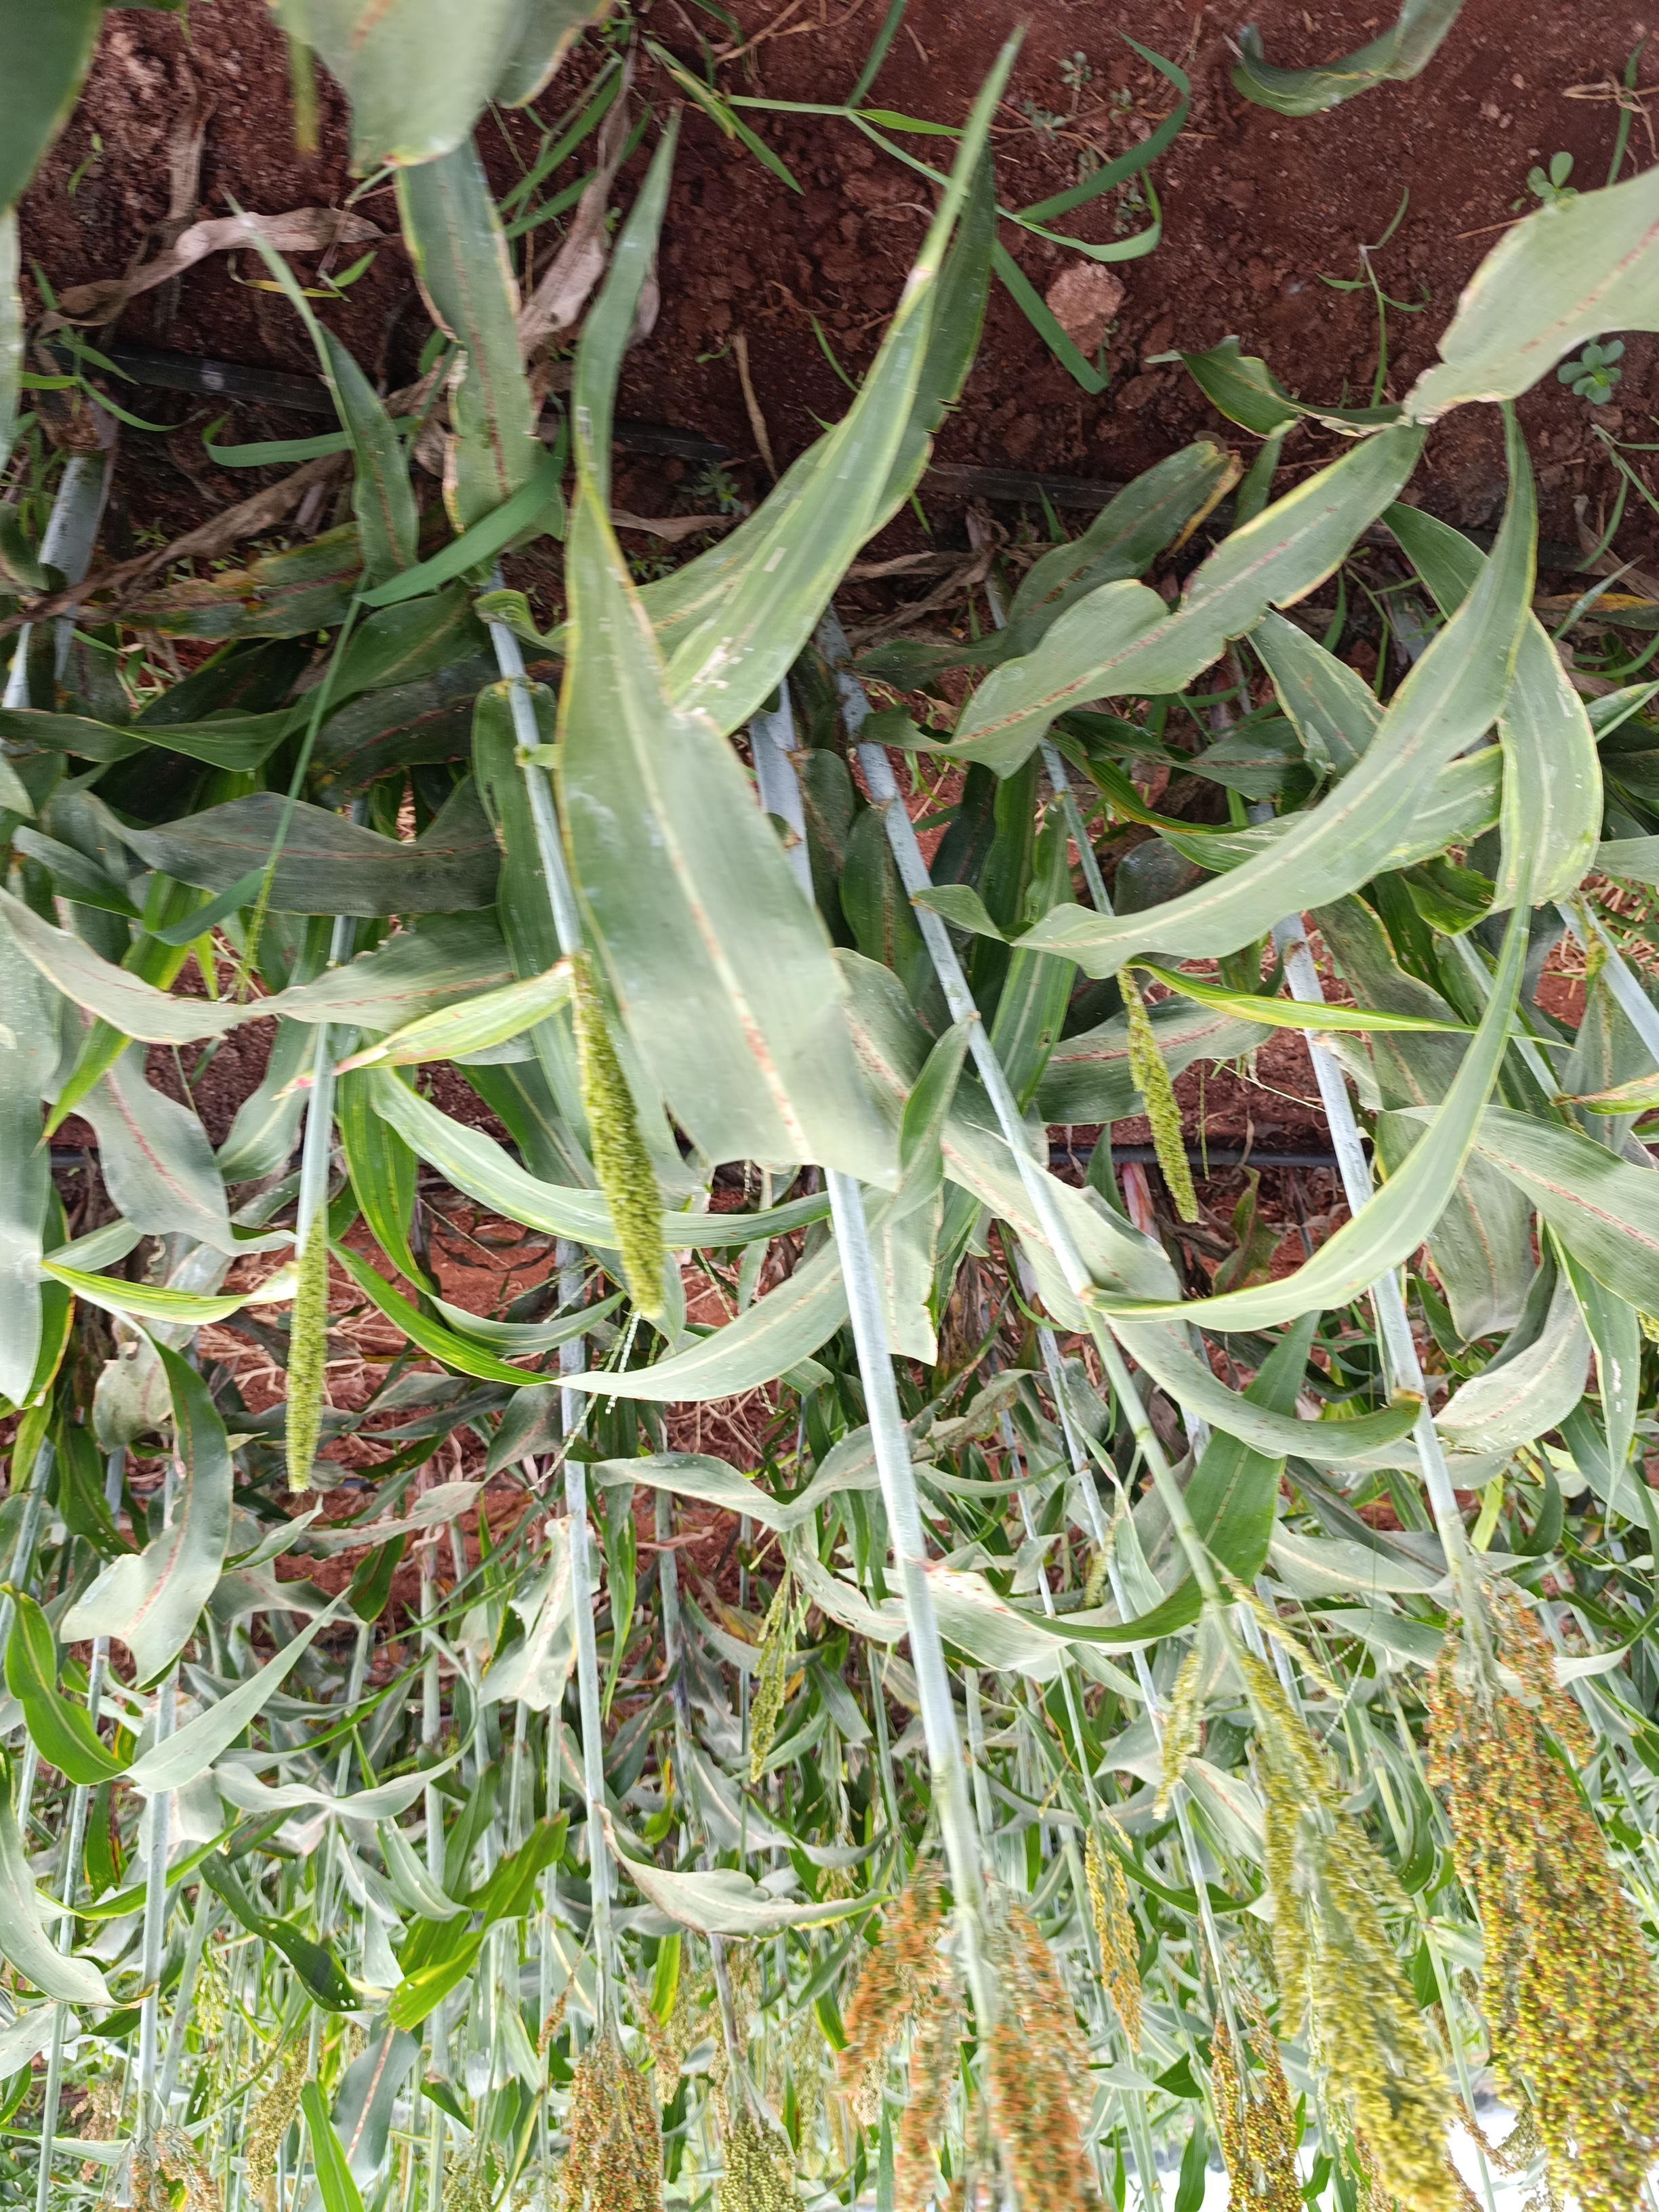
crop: sorghum
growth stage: flowering
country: Kenya
